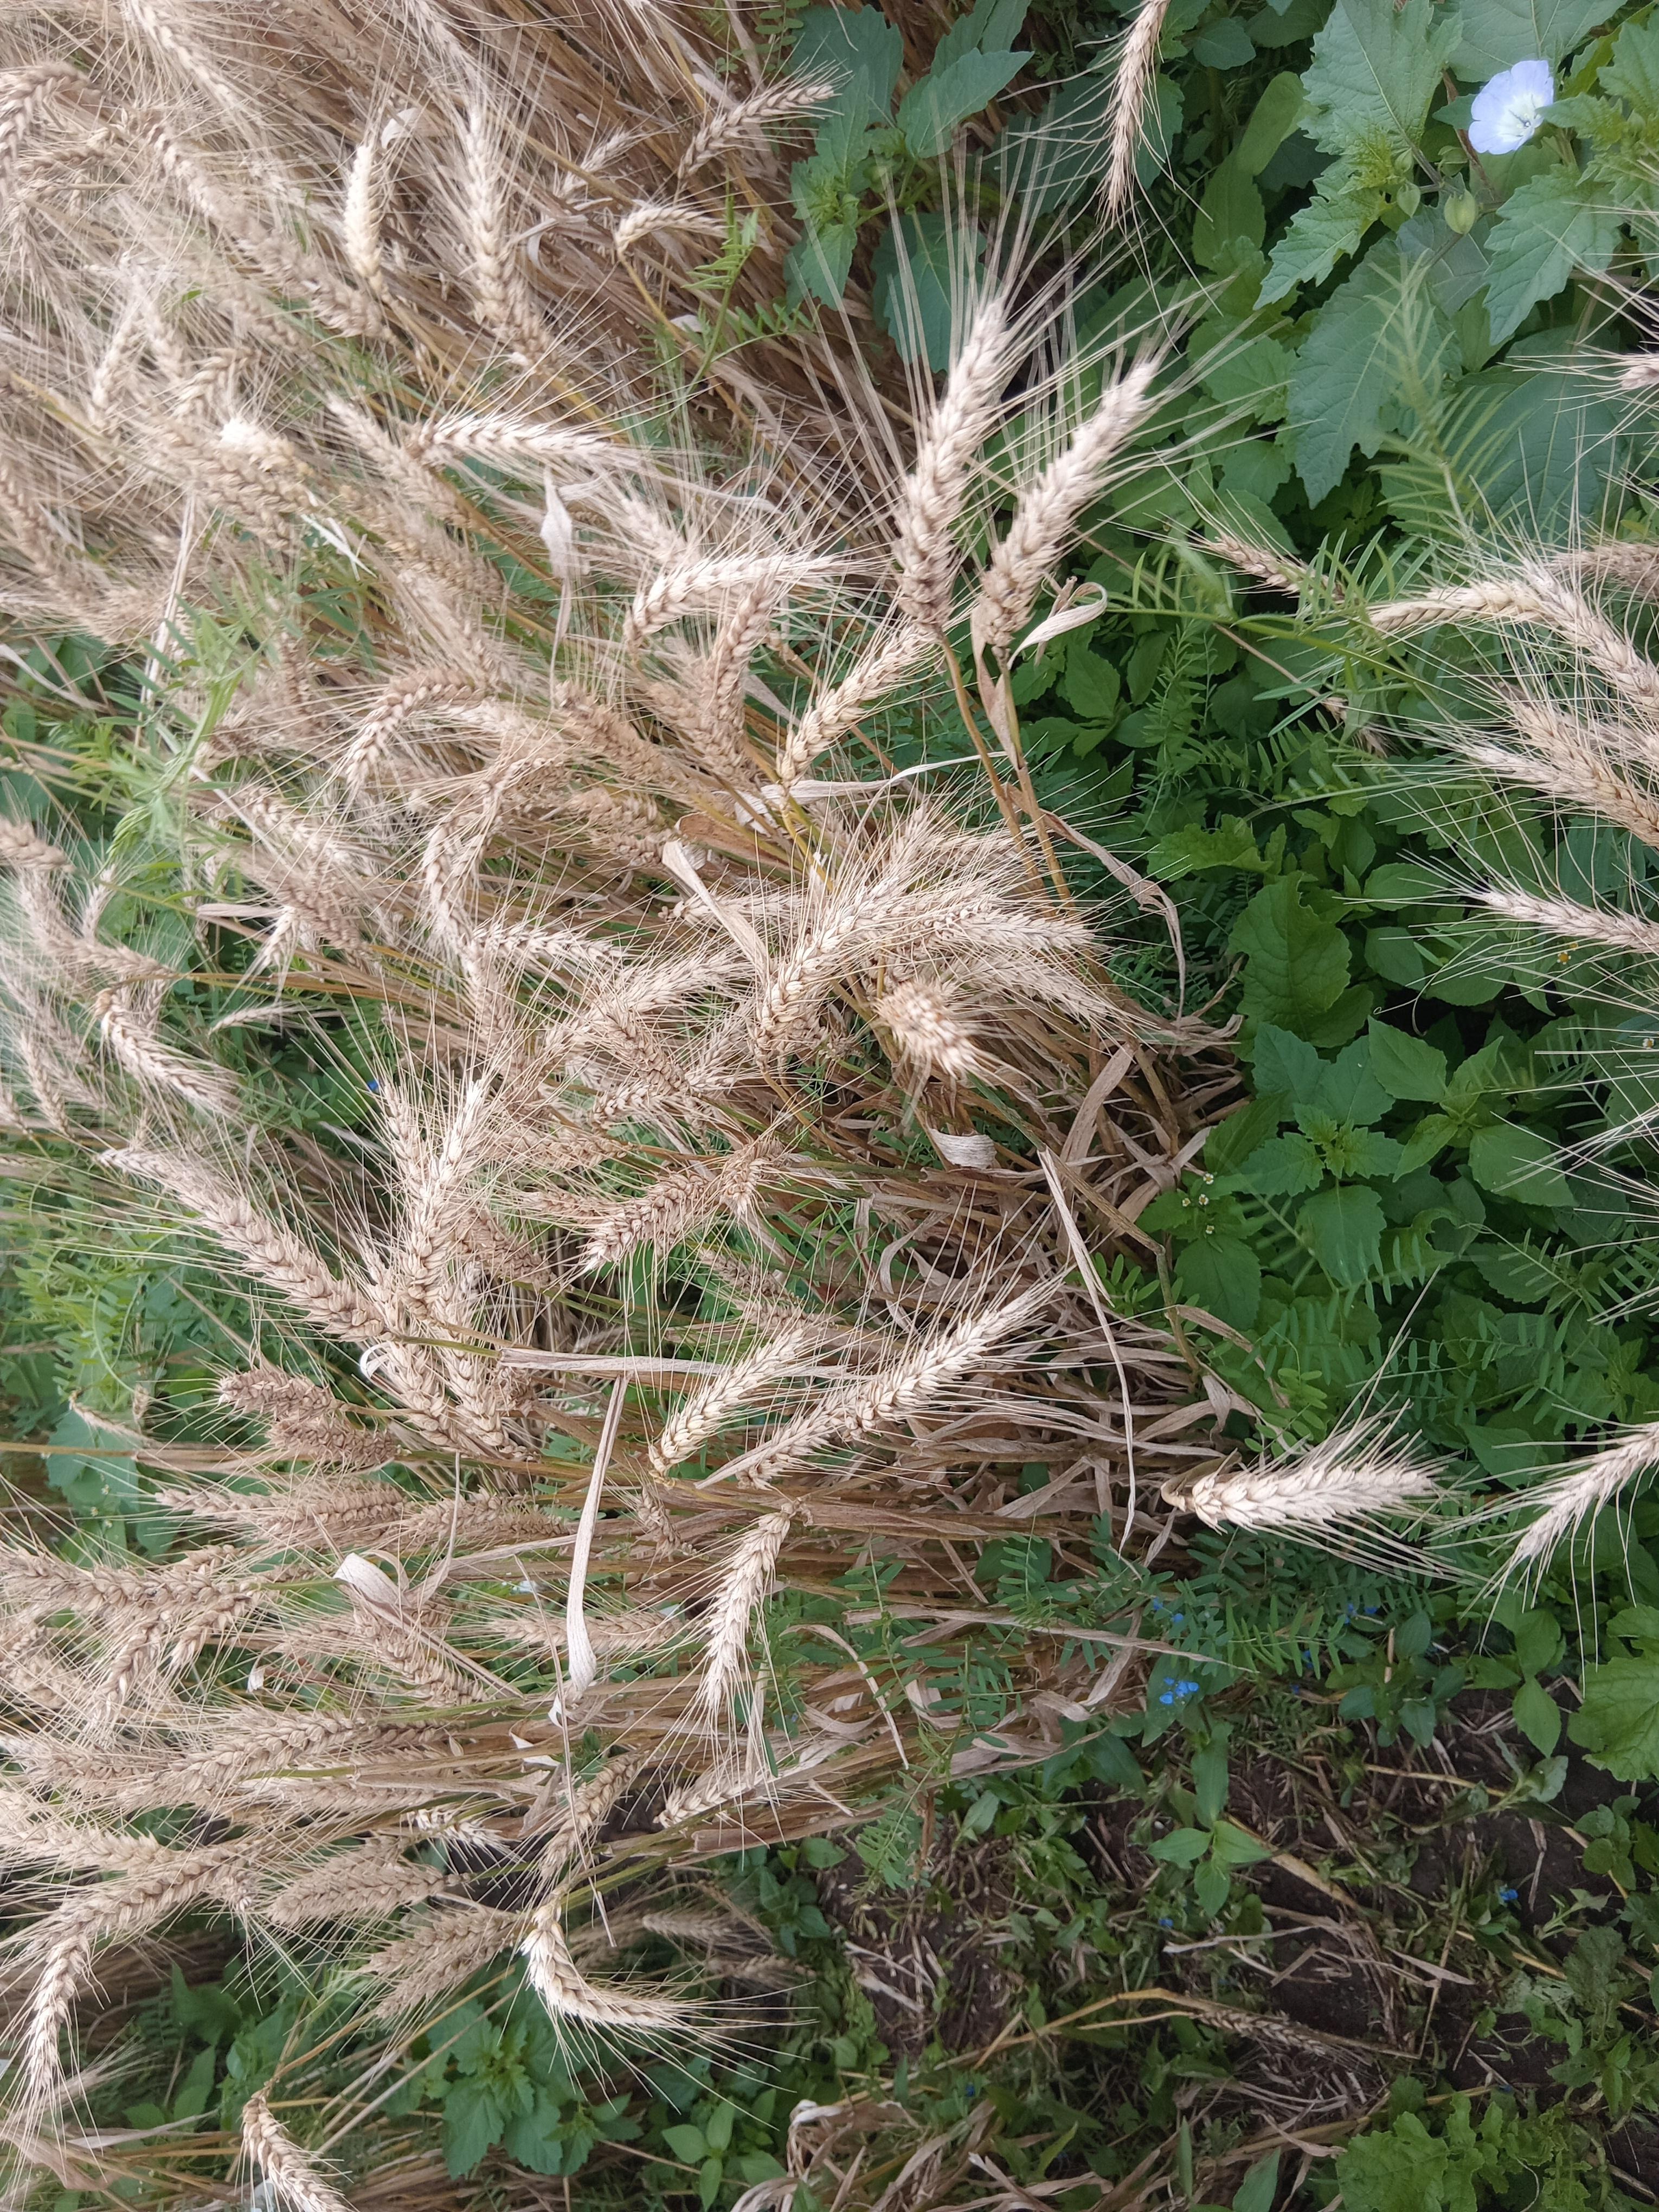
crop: wheat
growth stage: maturity
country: Kenya
